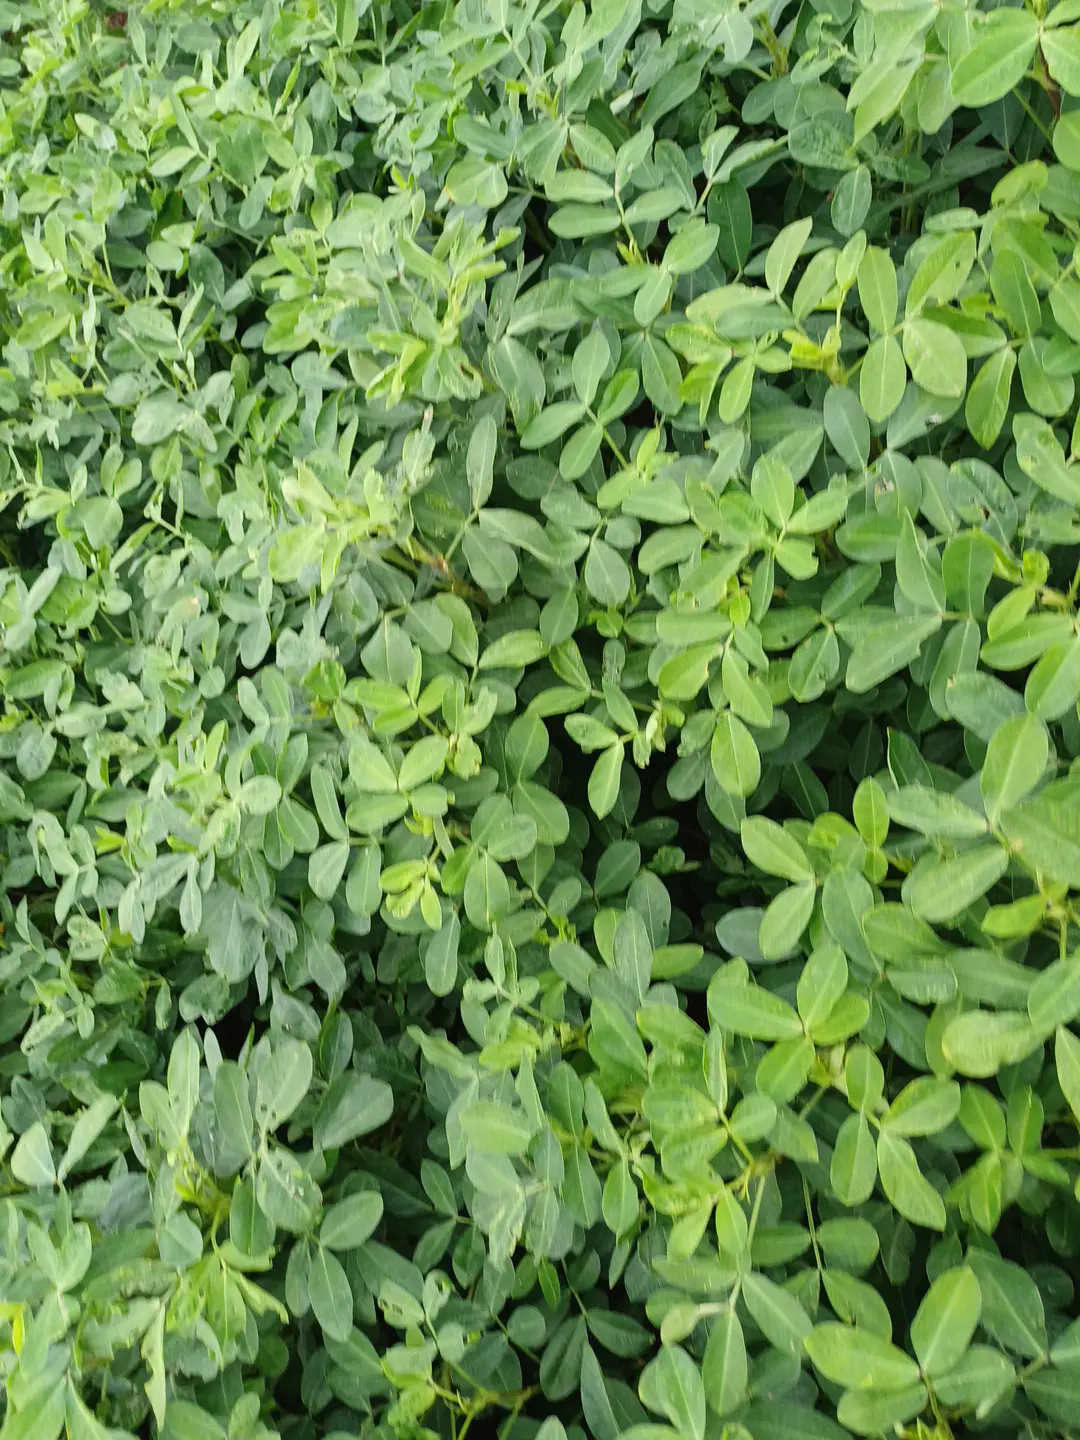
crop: groundnut
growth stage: pegging
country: Kenya
